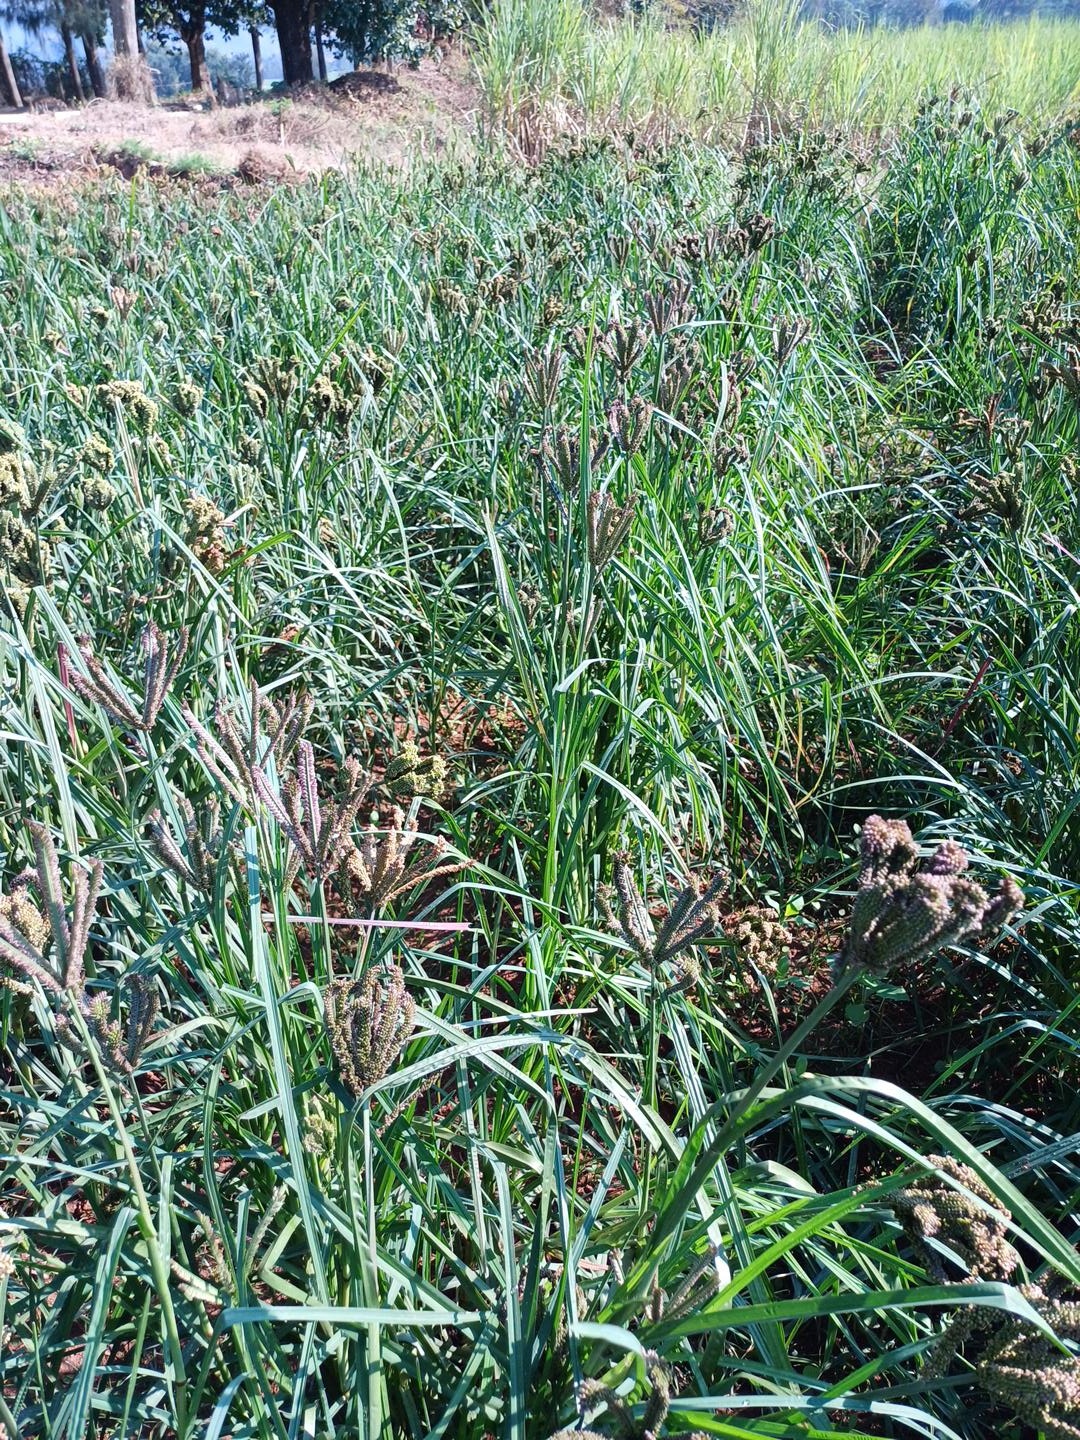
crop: finger millet
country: Kenya
